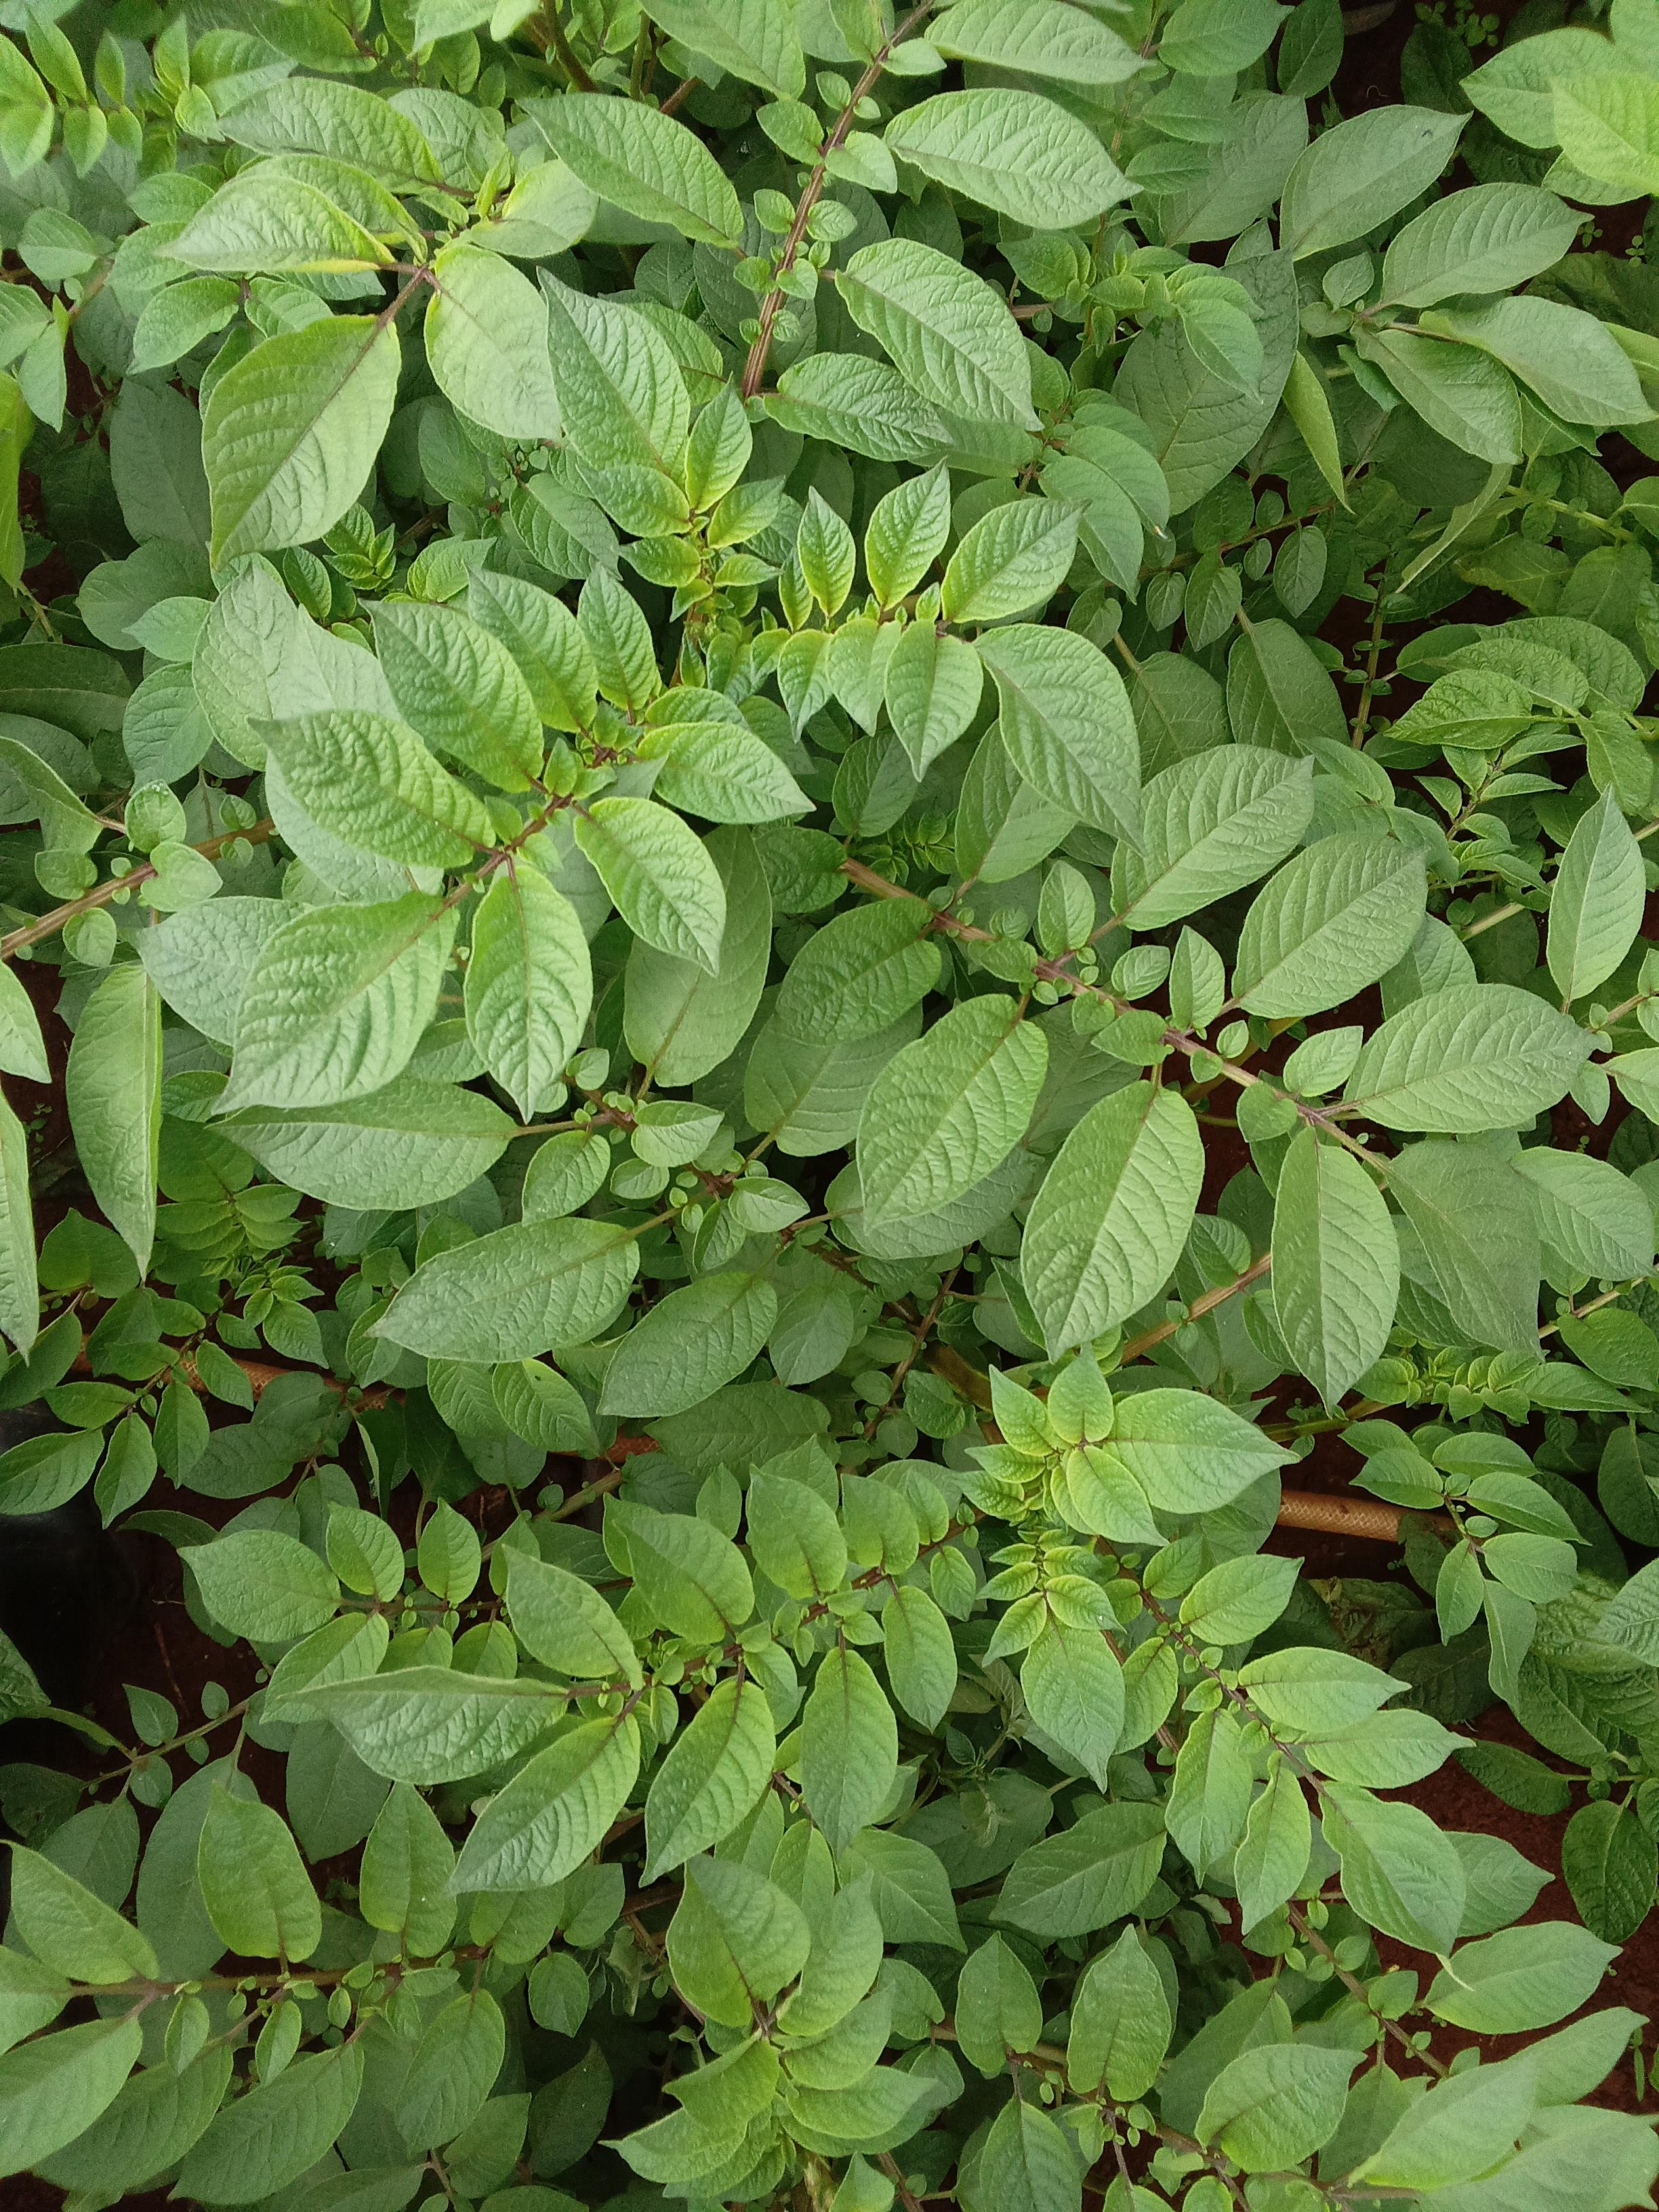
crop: potato
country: Kenya
